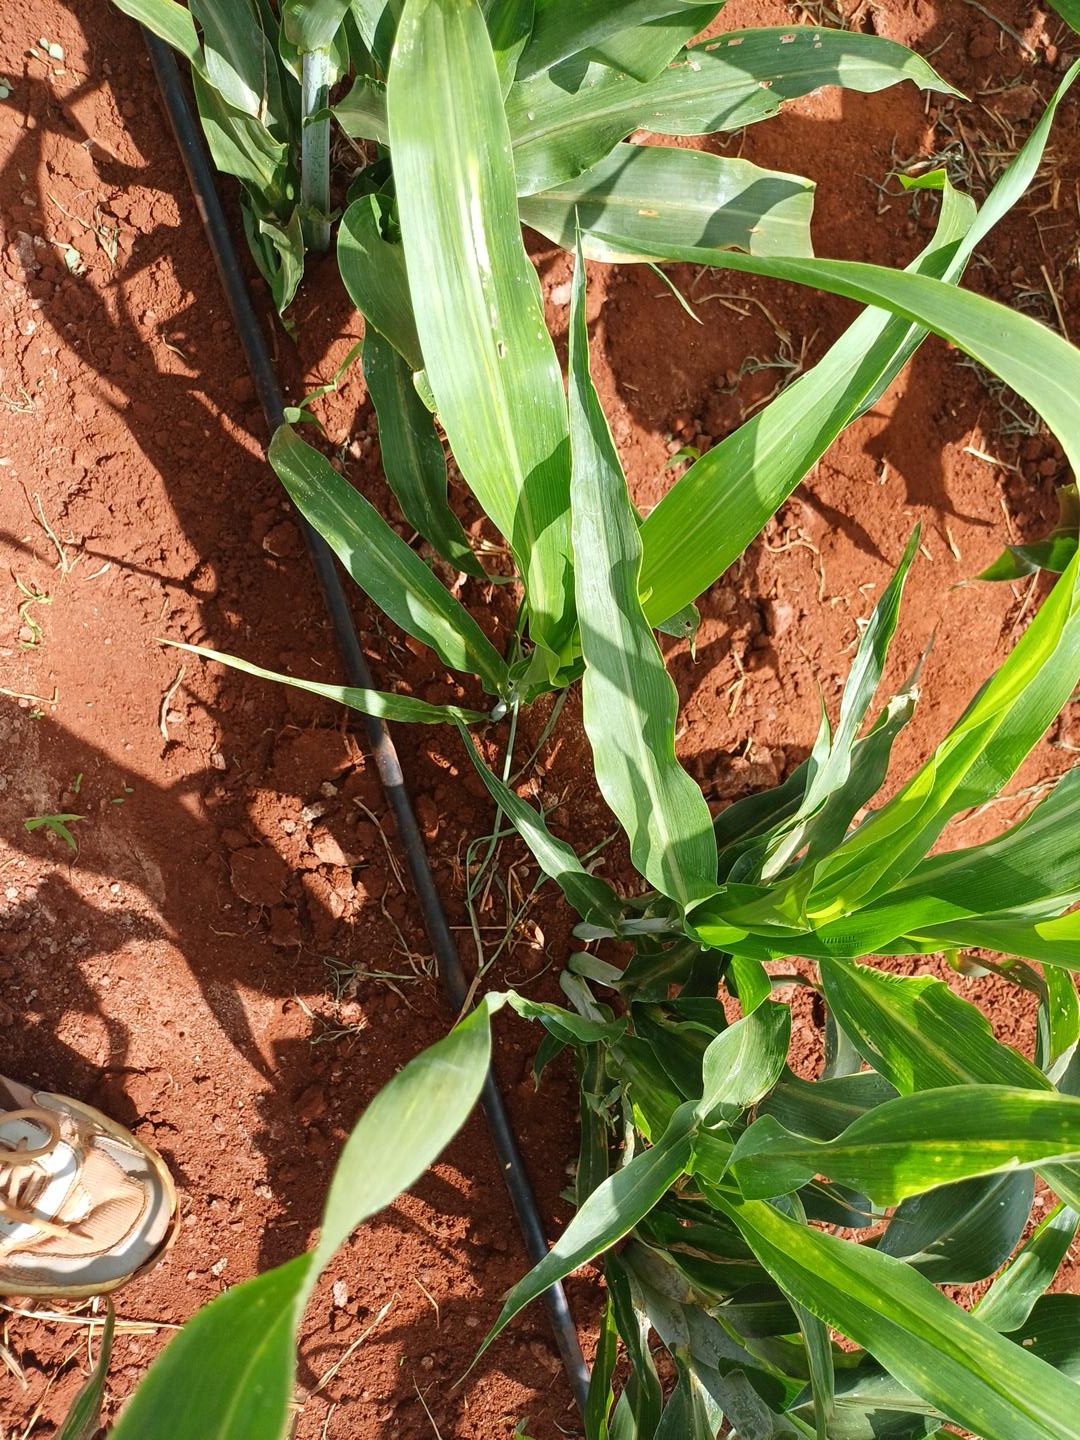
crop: sorghum
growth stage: heading tuber
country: Kenya
